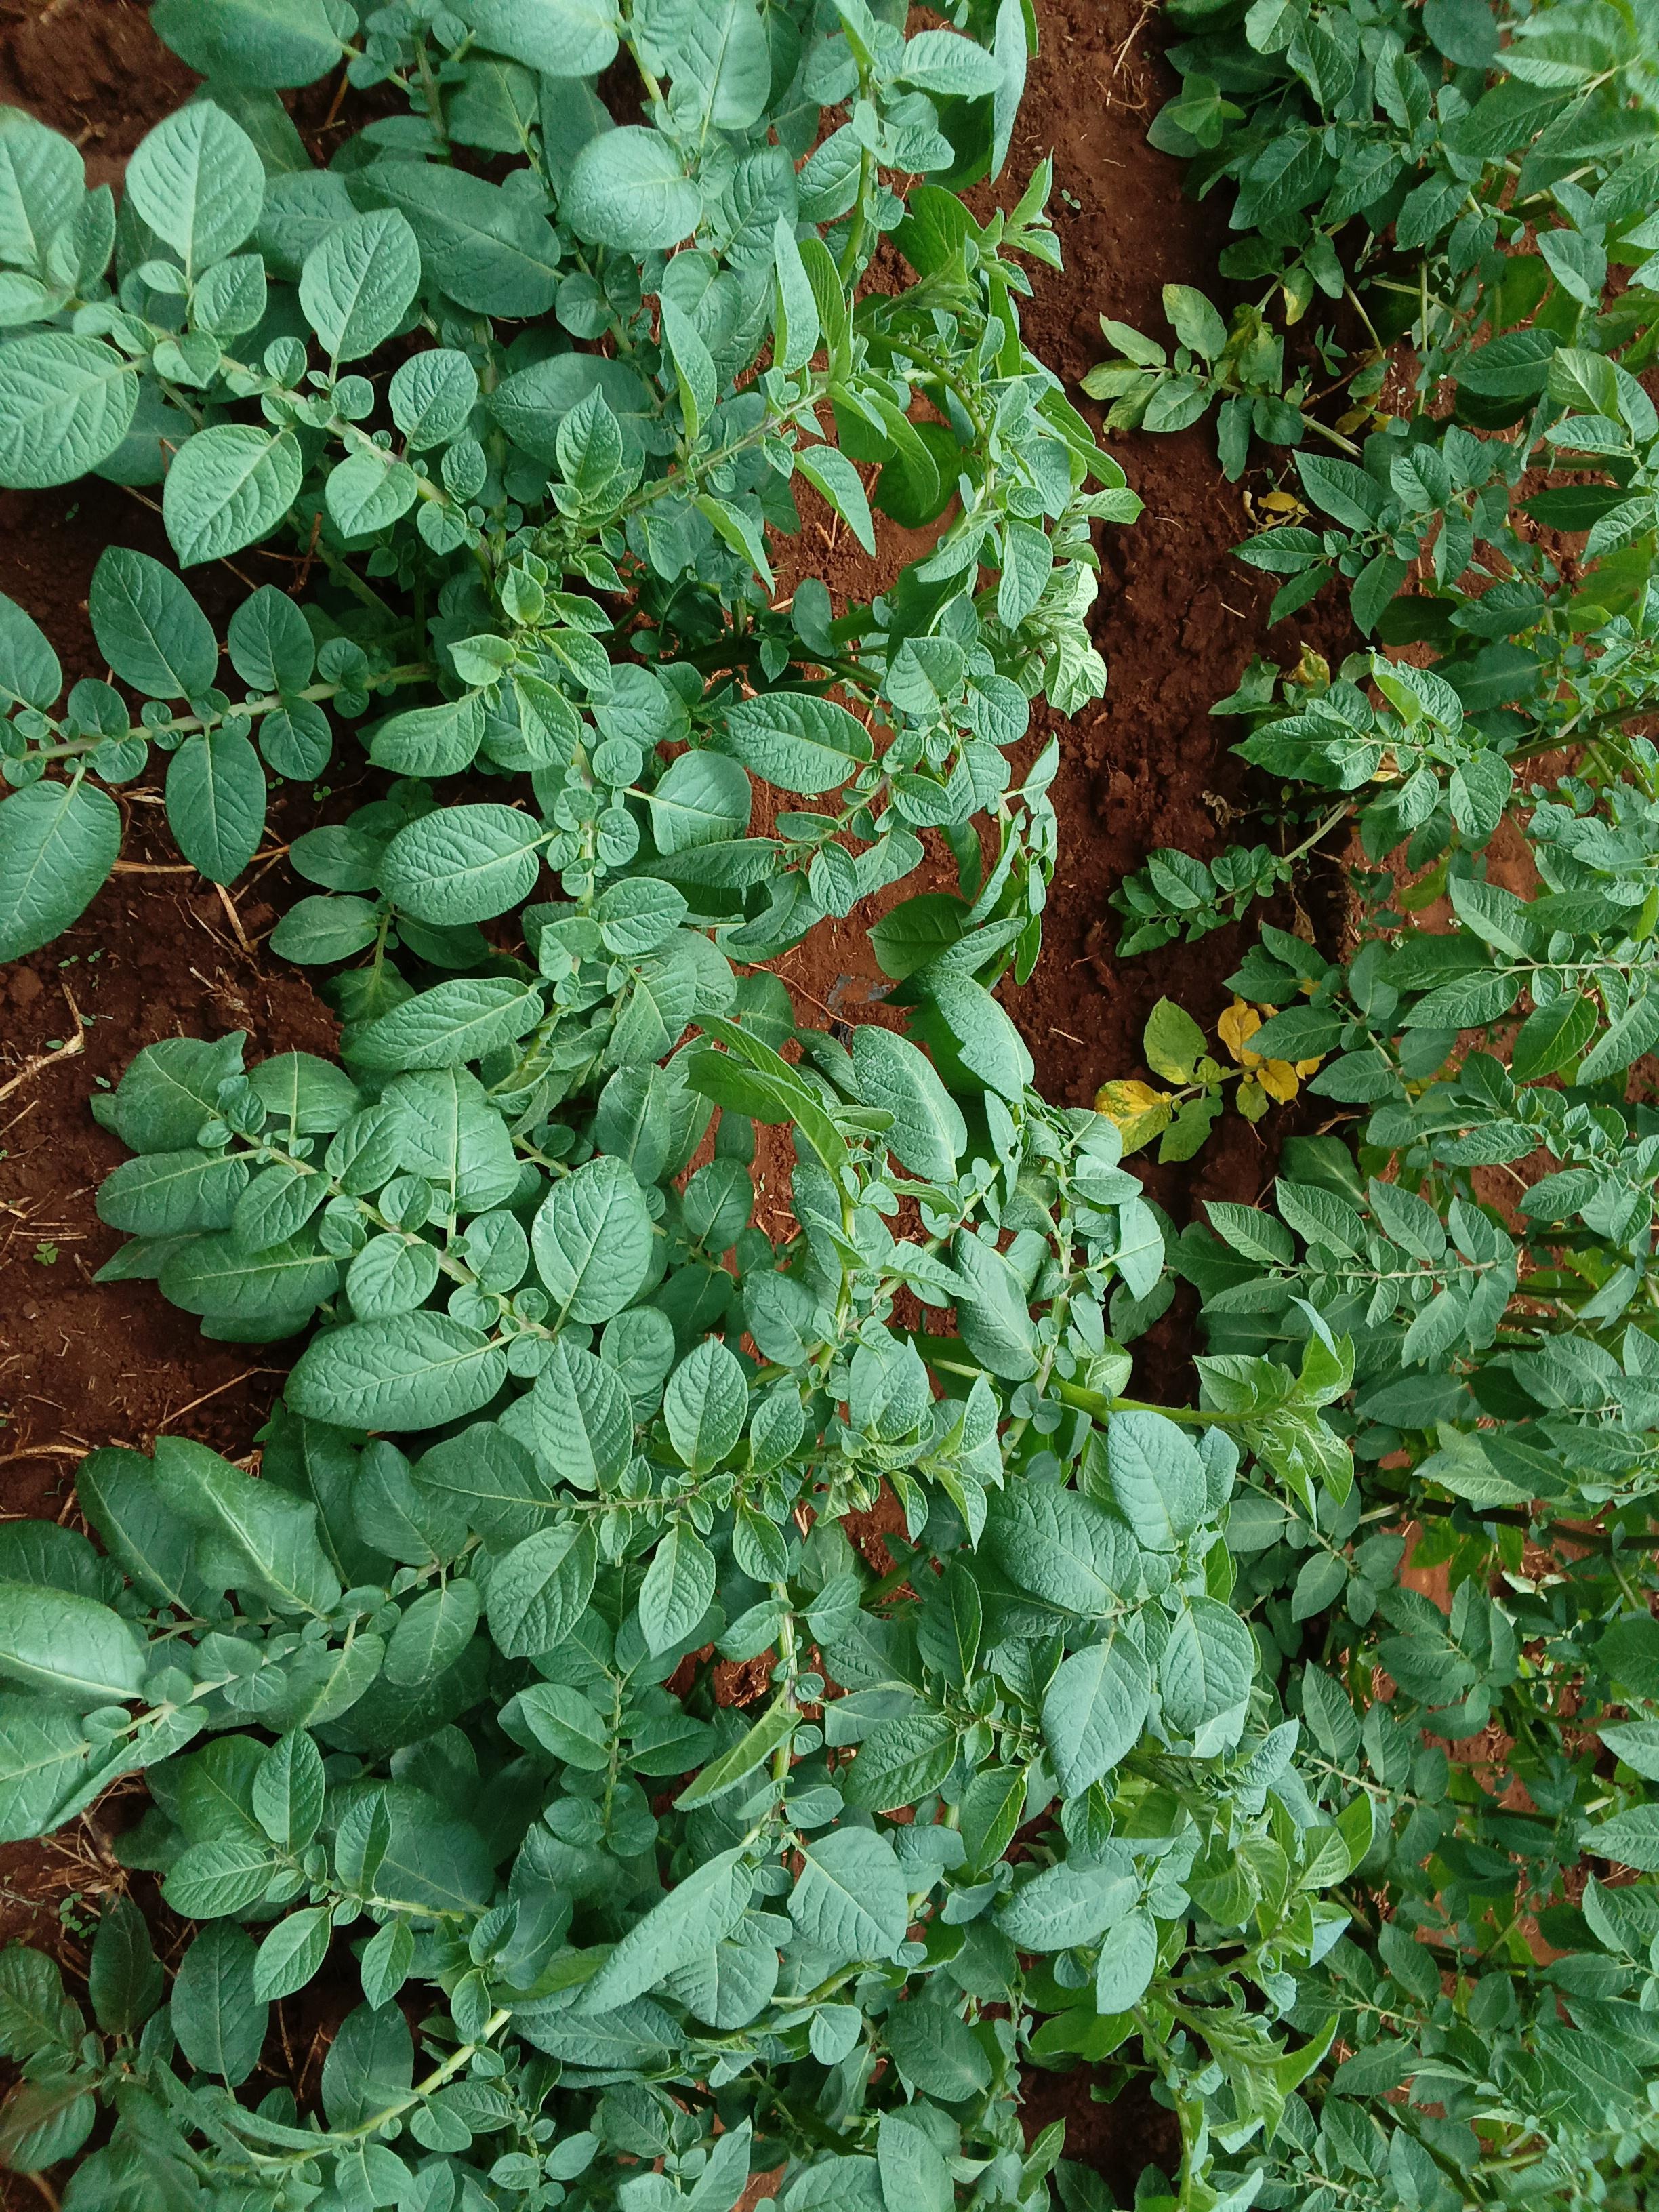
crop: potato
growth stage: vegetative
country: Kenya
